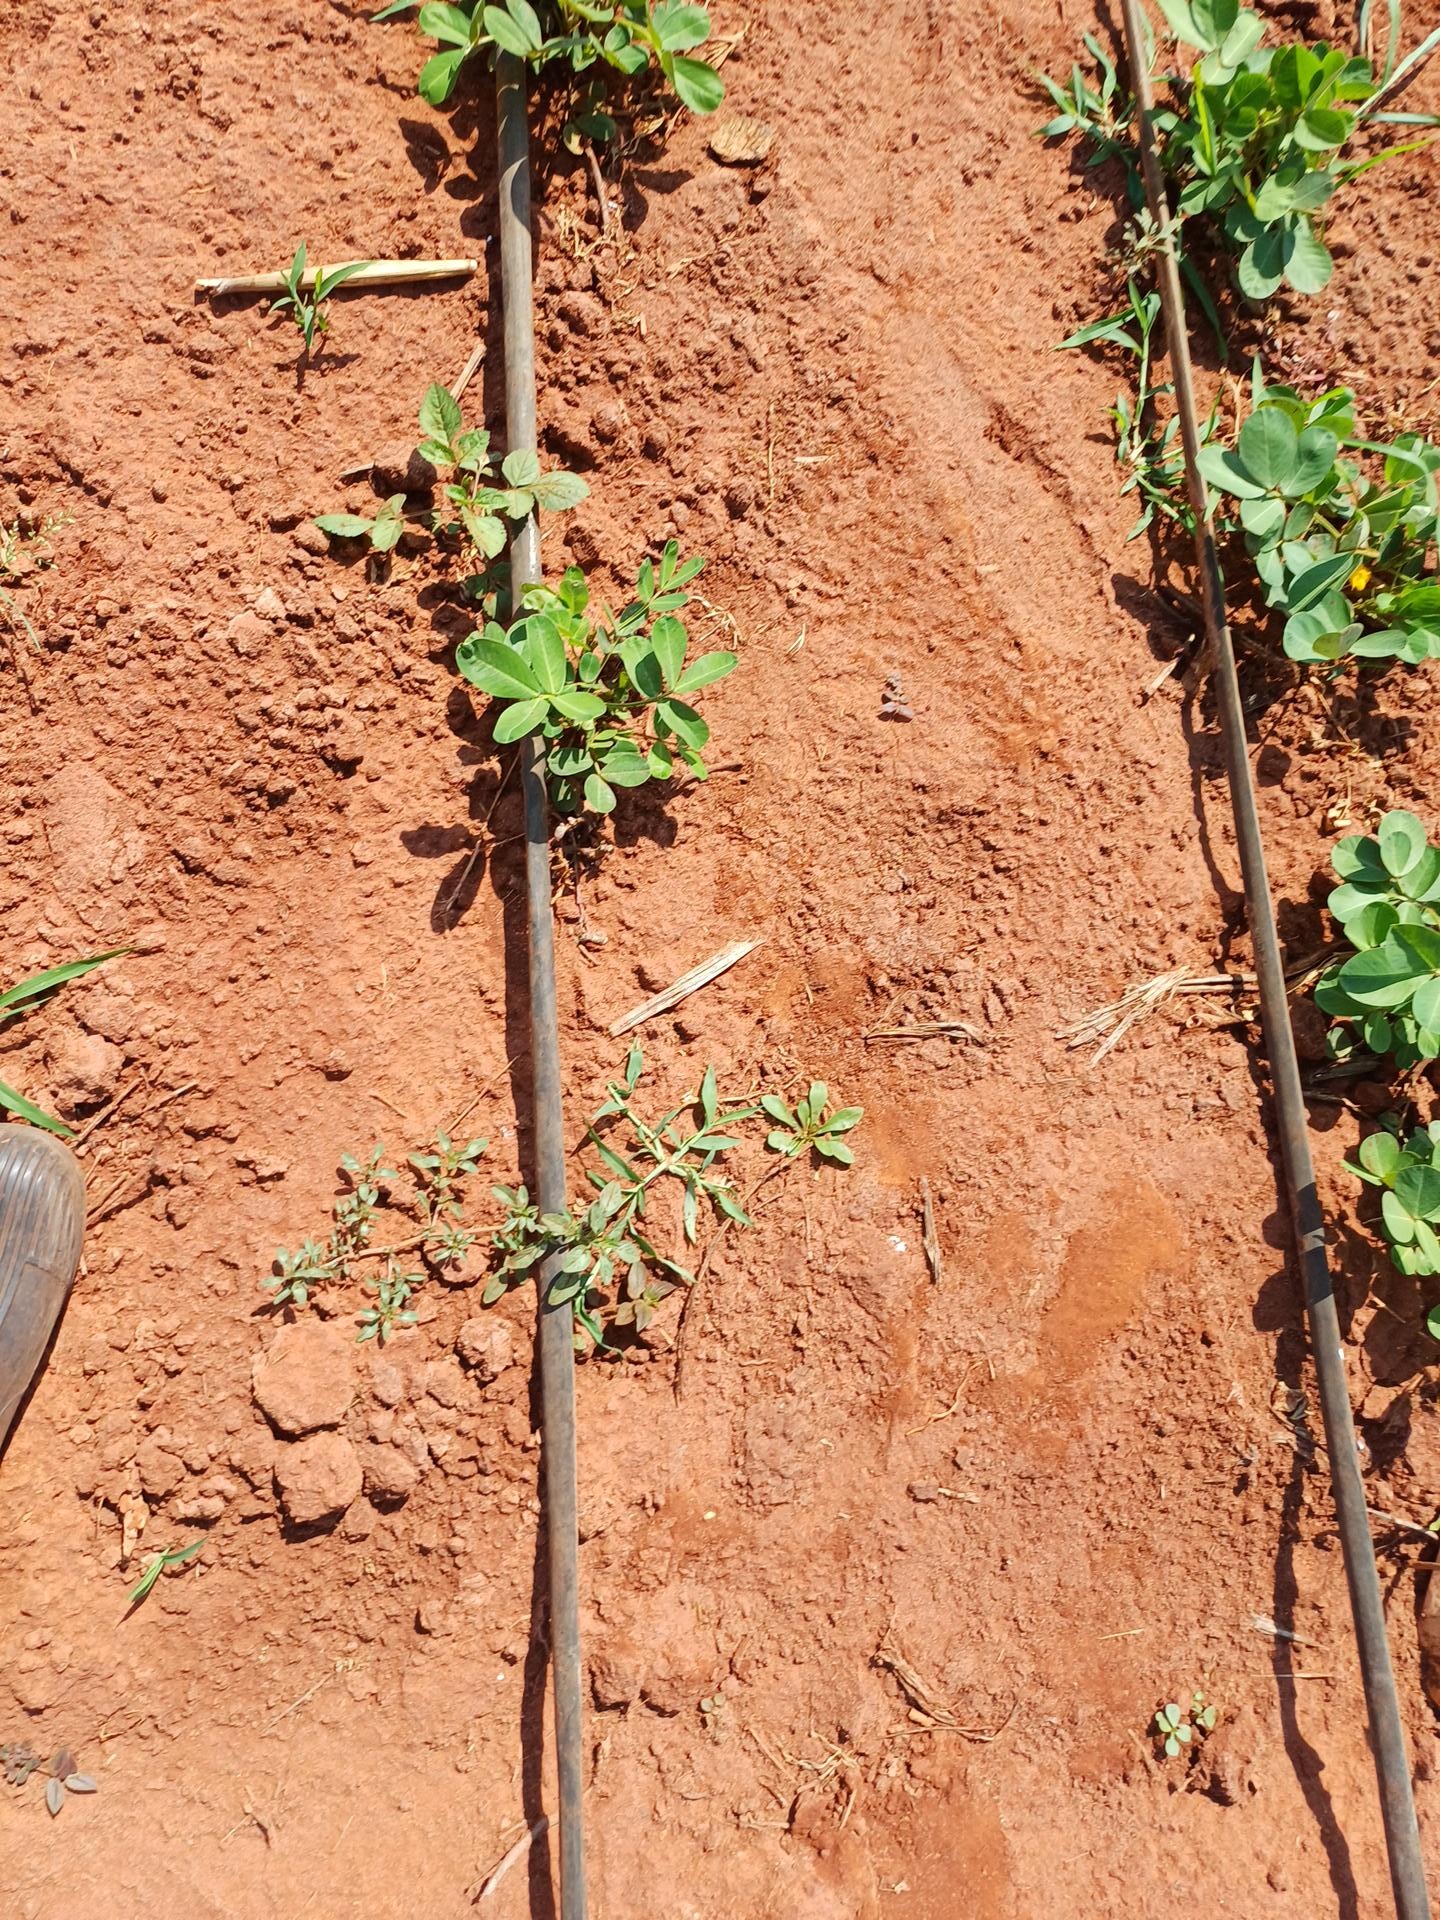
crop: groundnut
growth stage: vegetative
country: Kenya
